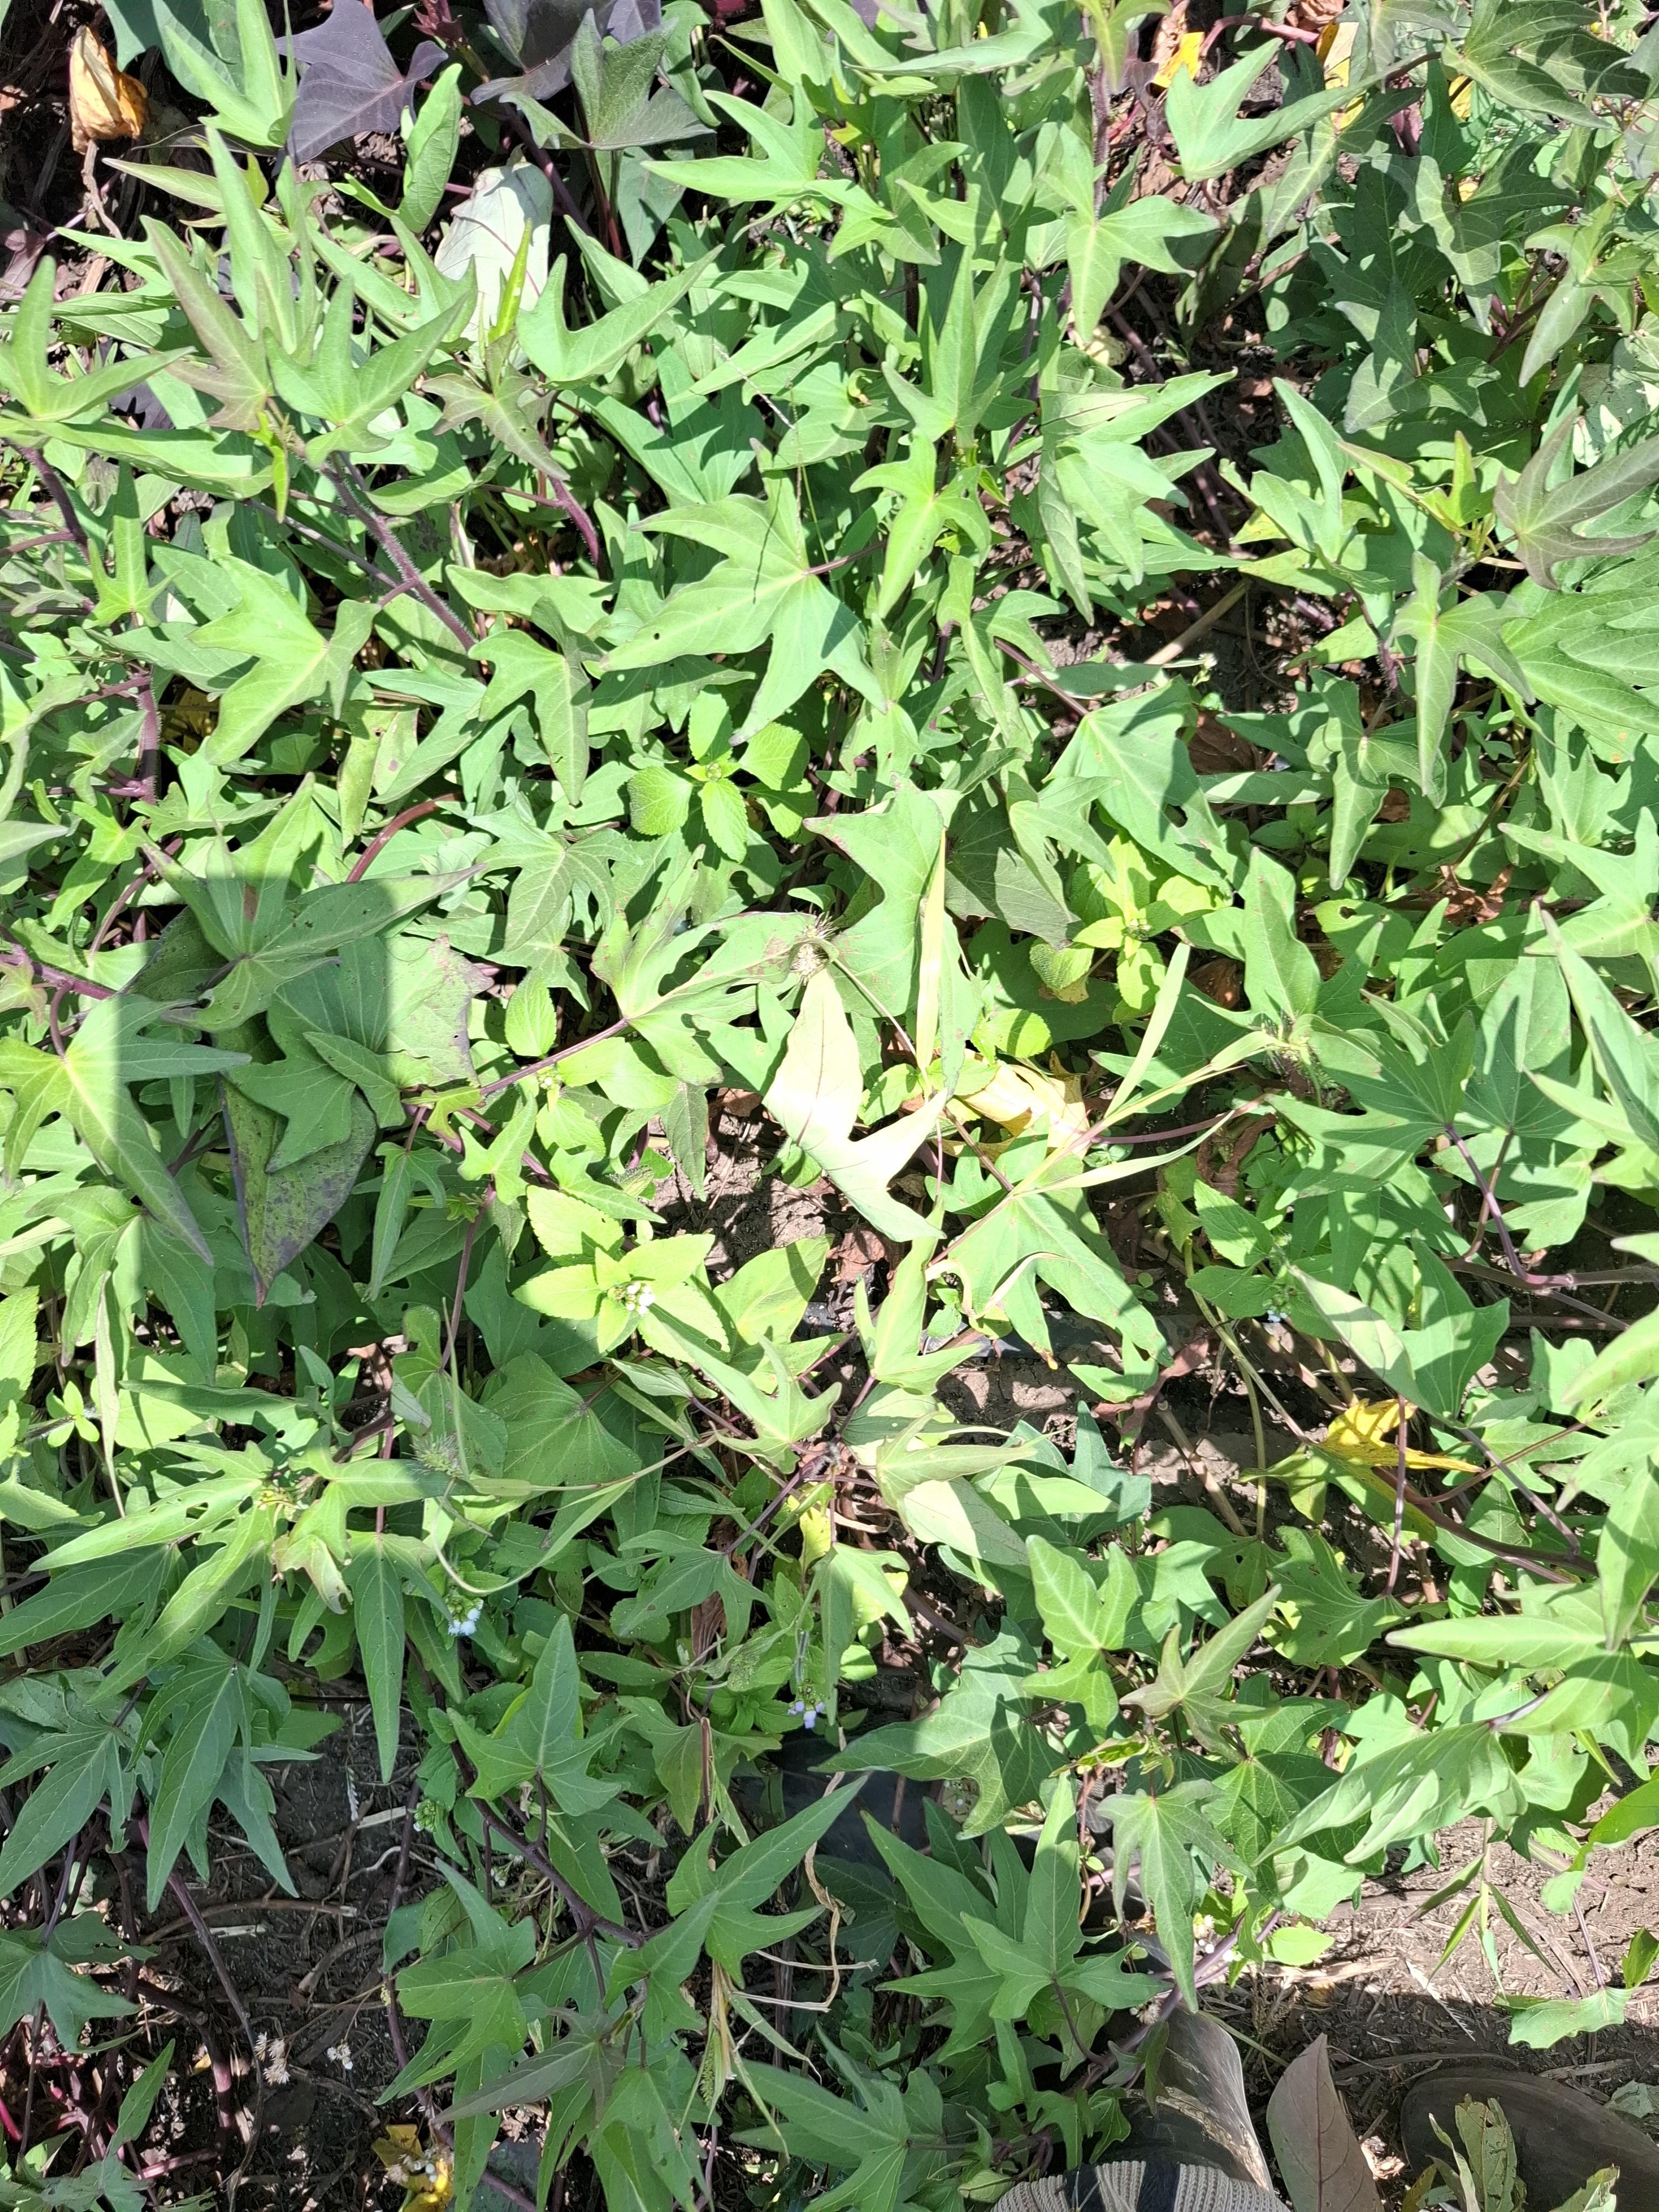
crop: sweet potato
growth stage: flowering
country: Tanzania
